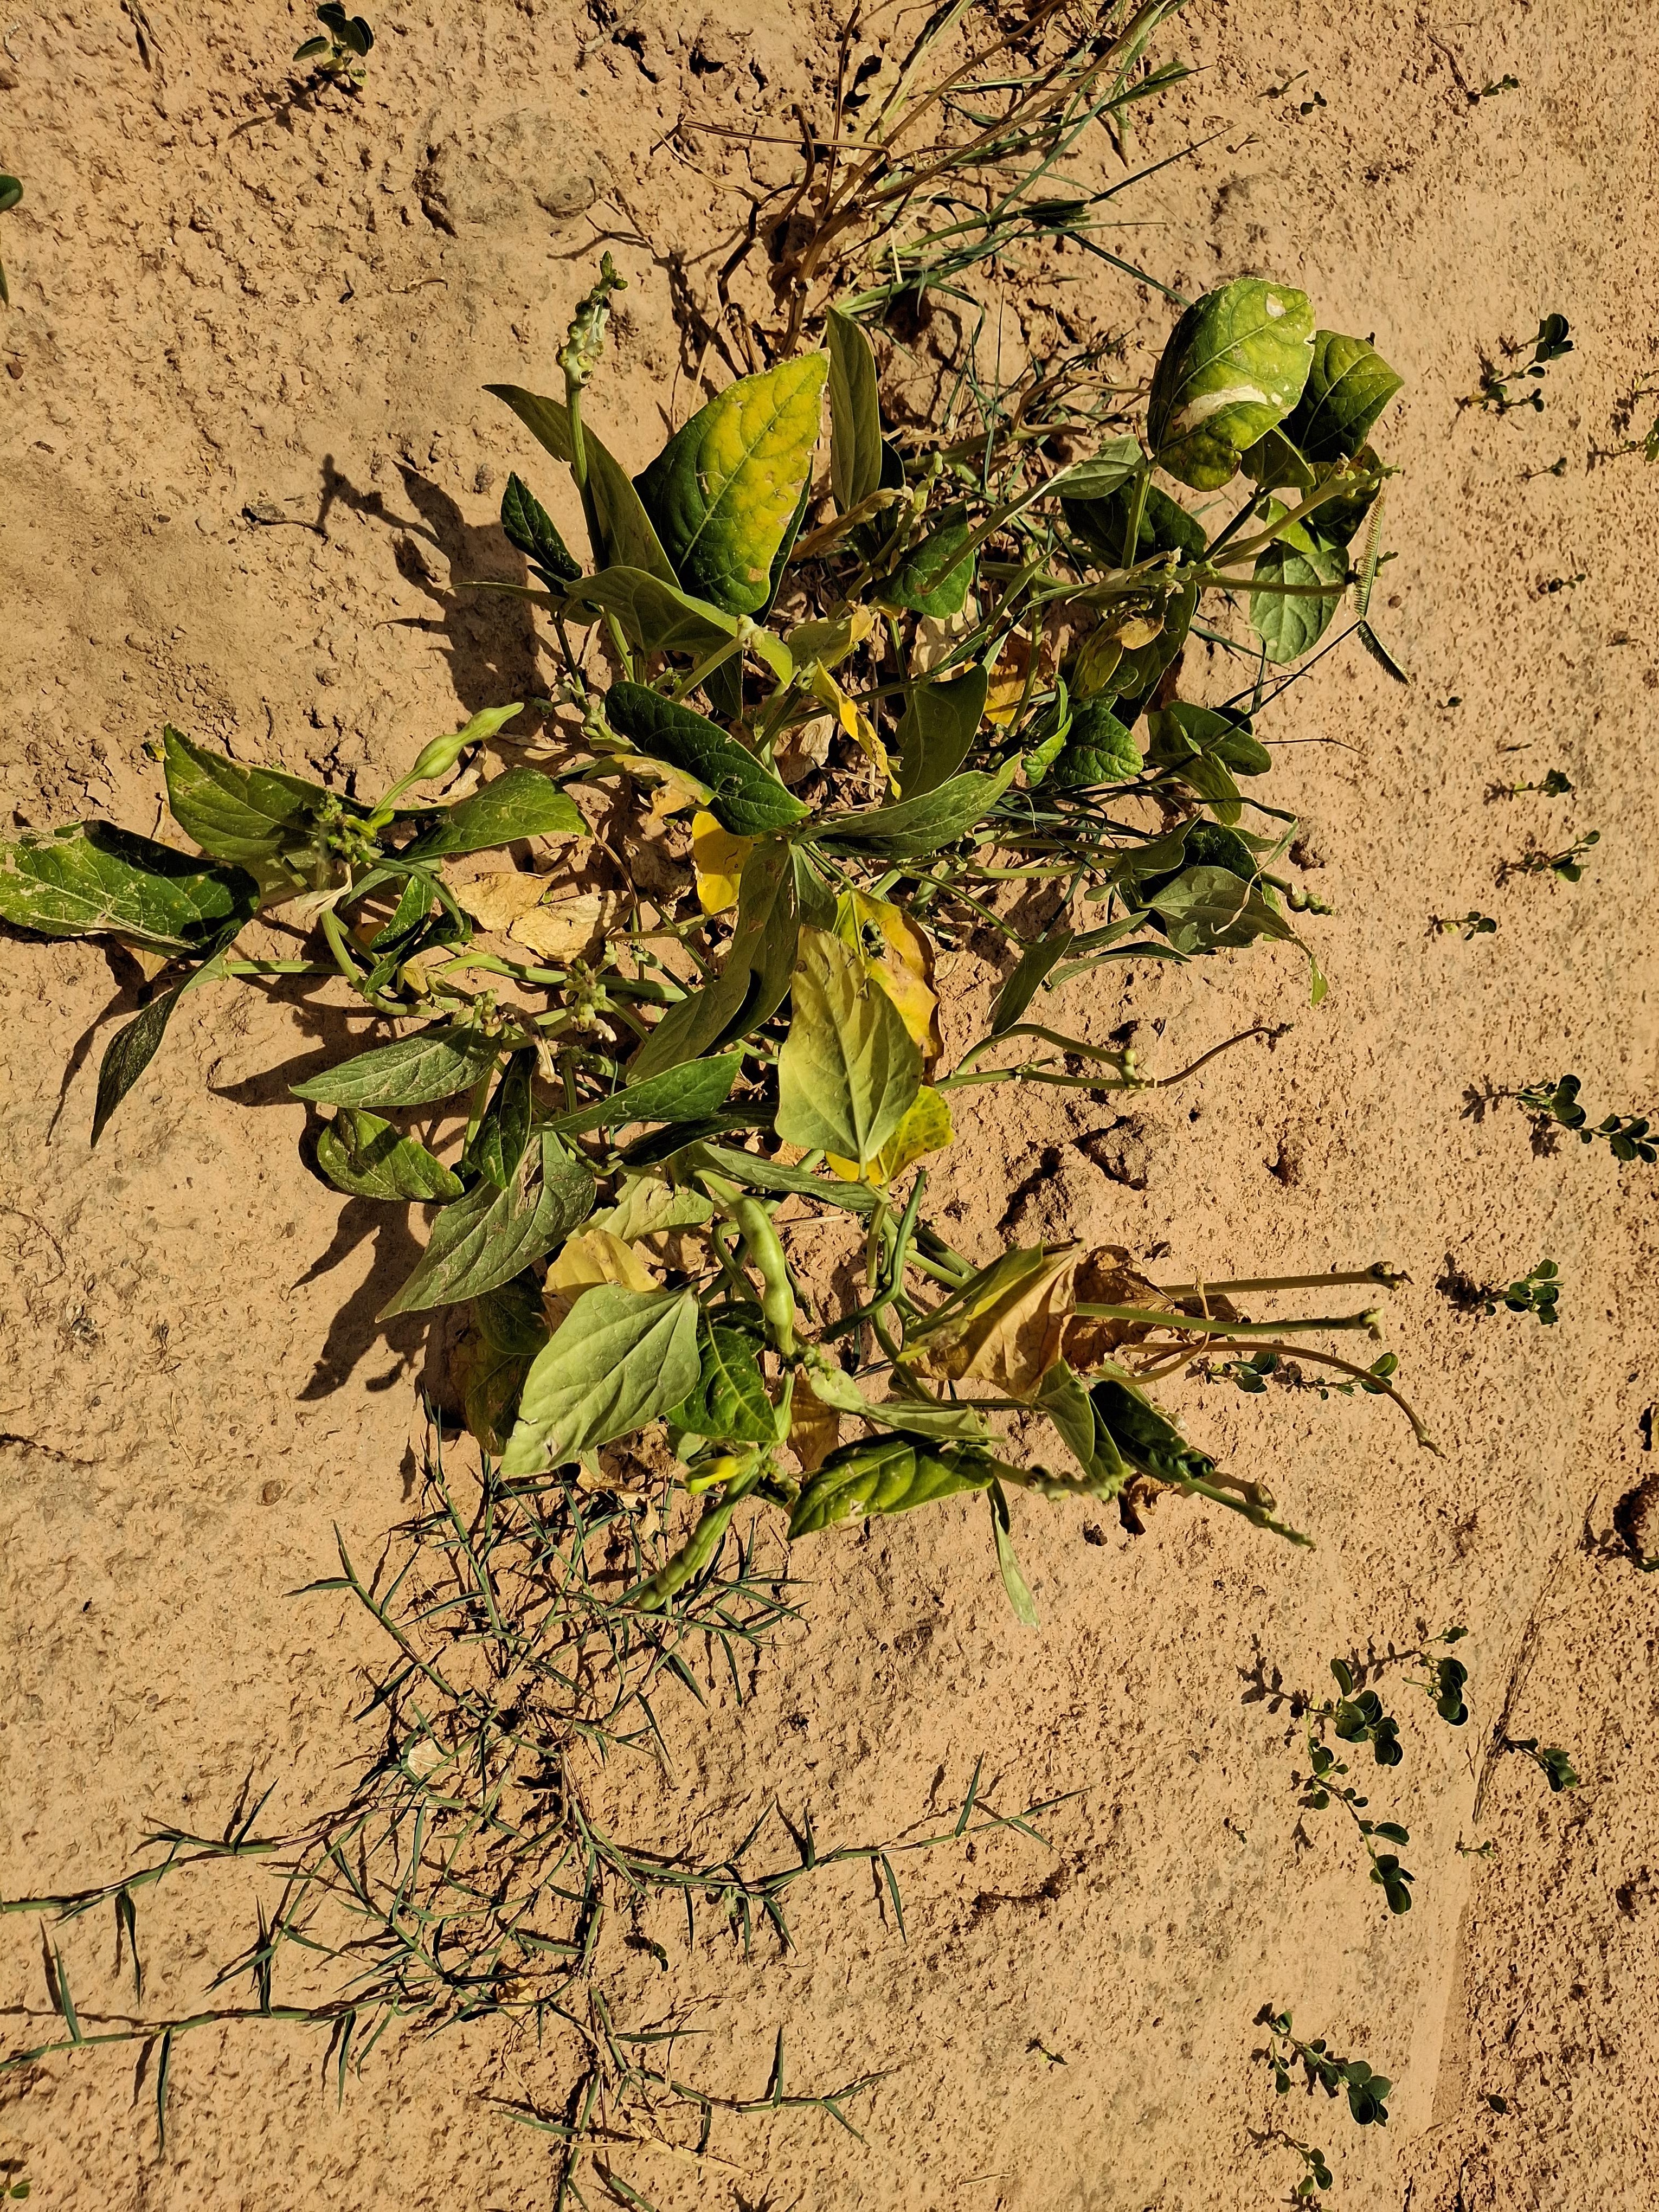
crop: cowpea
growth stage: harvest maturity
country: Nigeria
